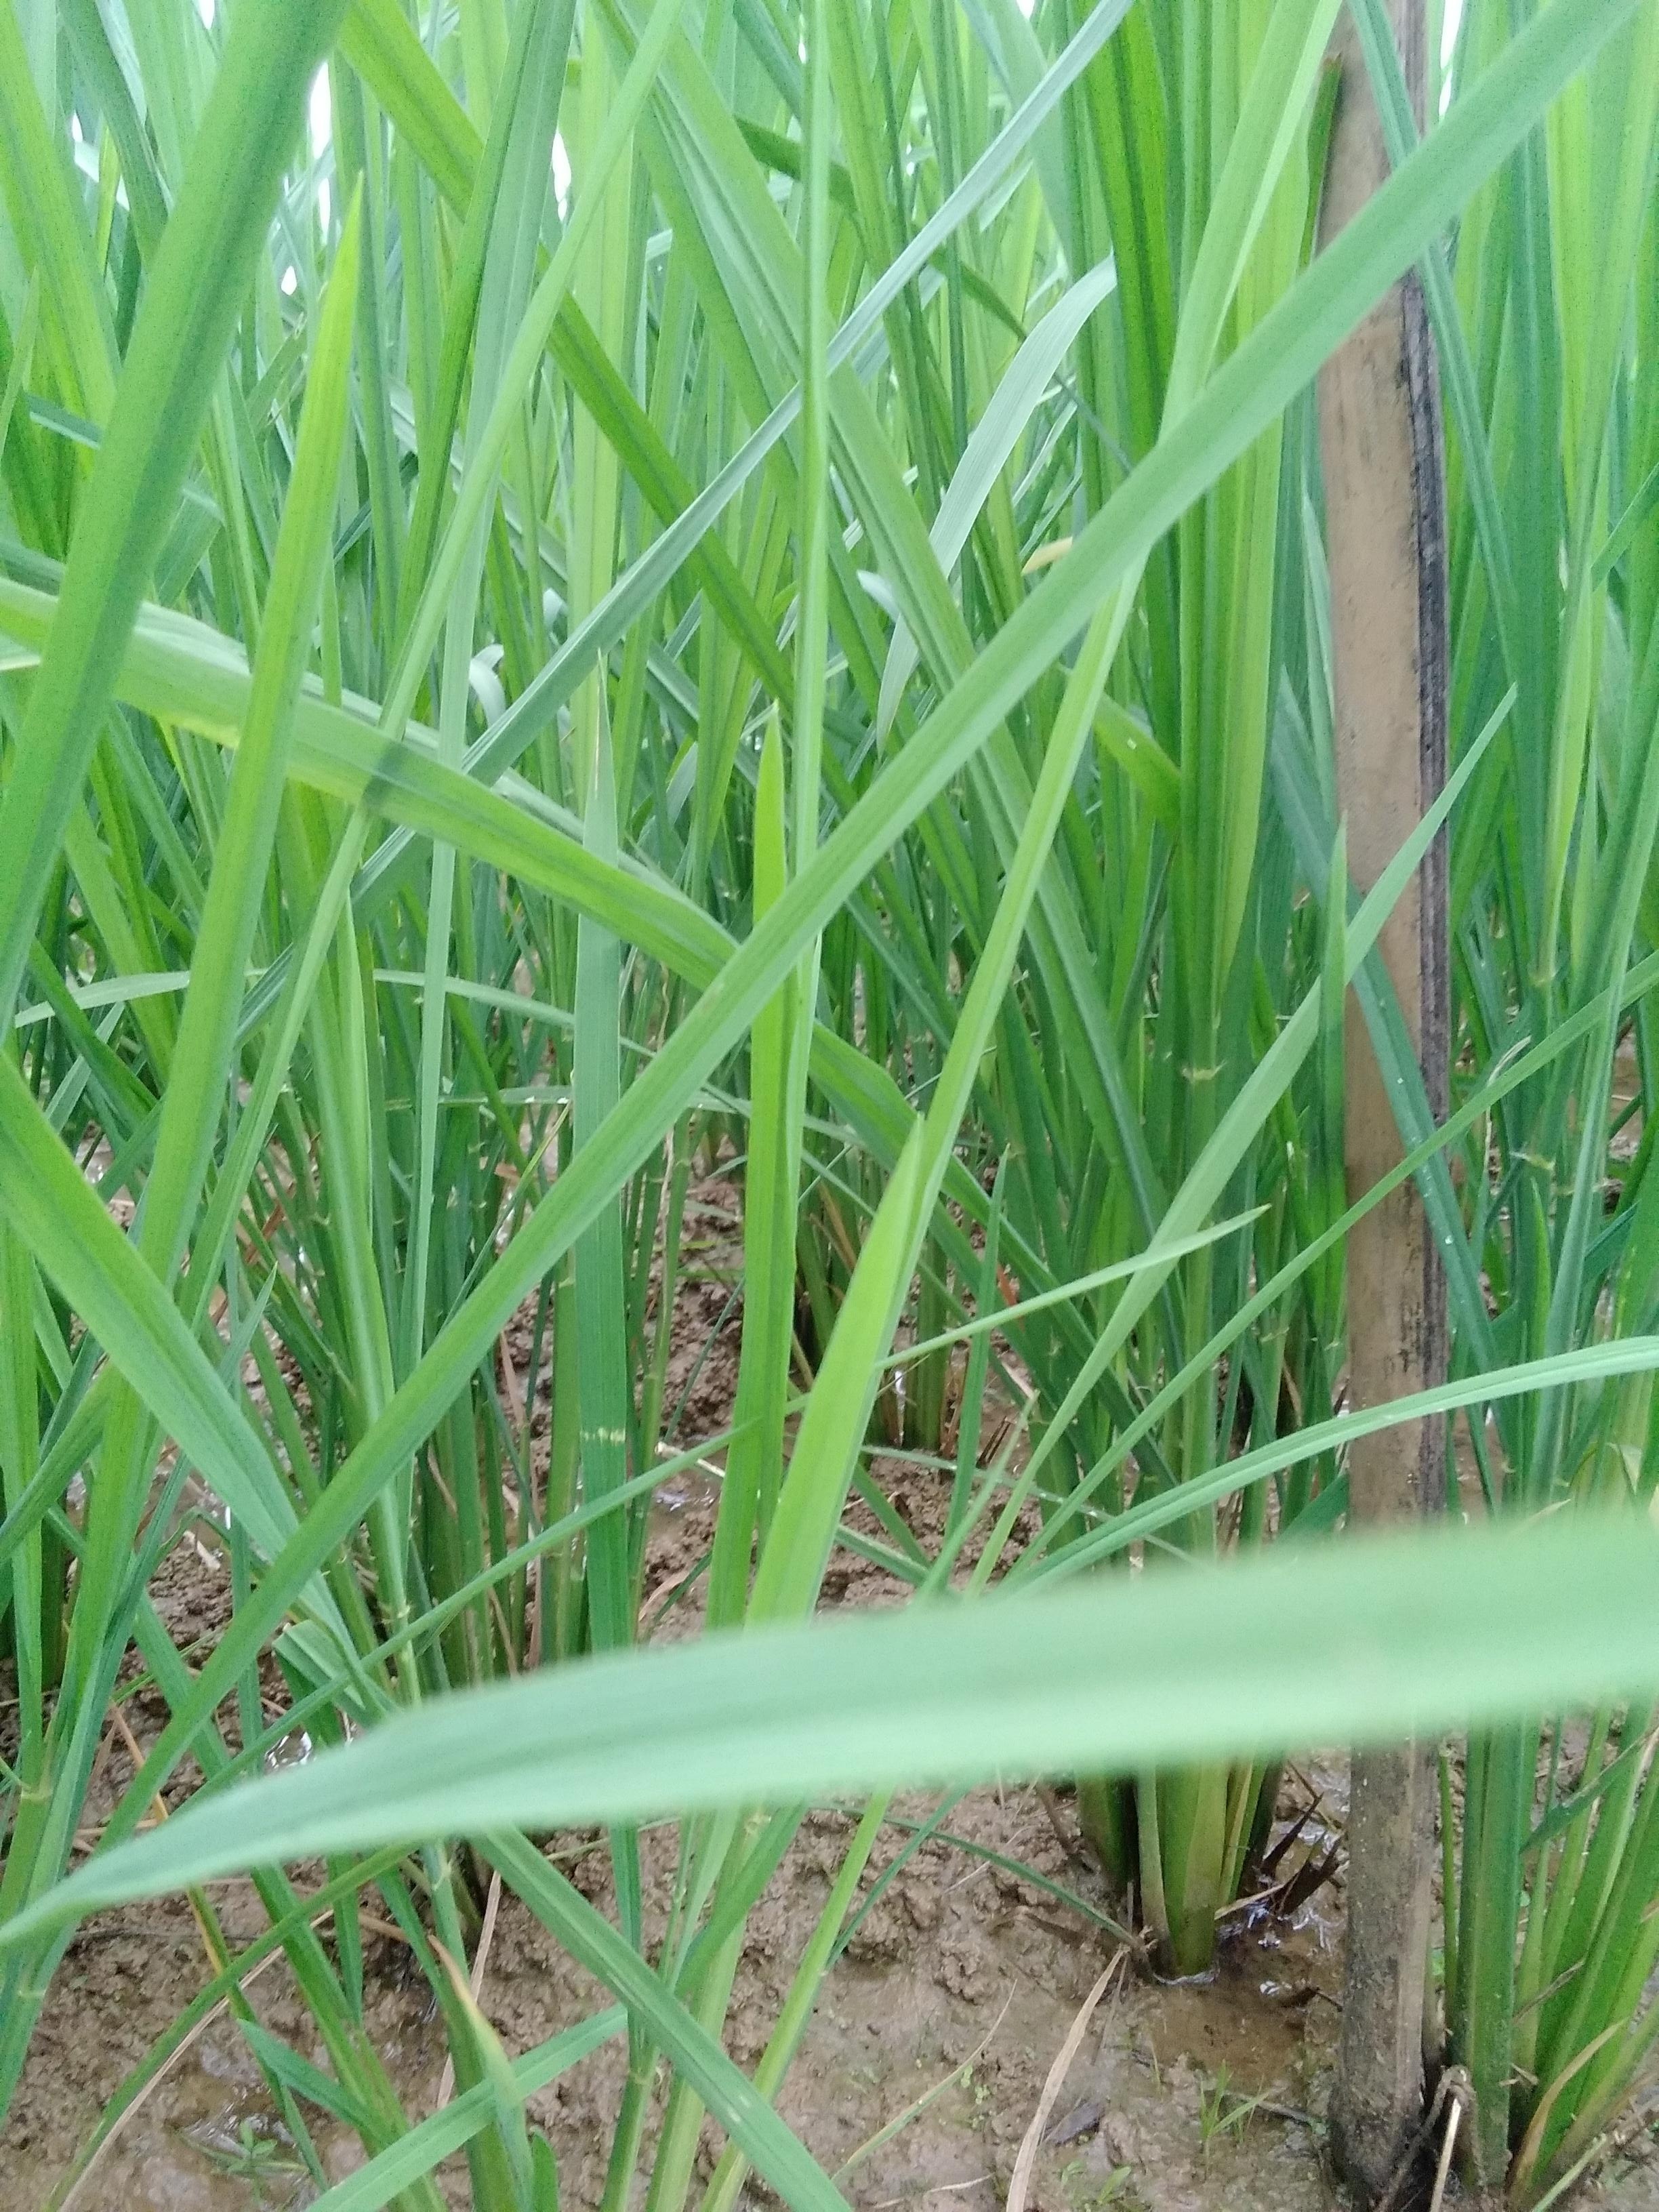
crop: rice
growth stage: vegetative
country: Nigeria
